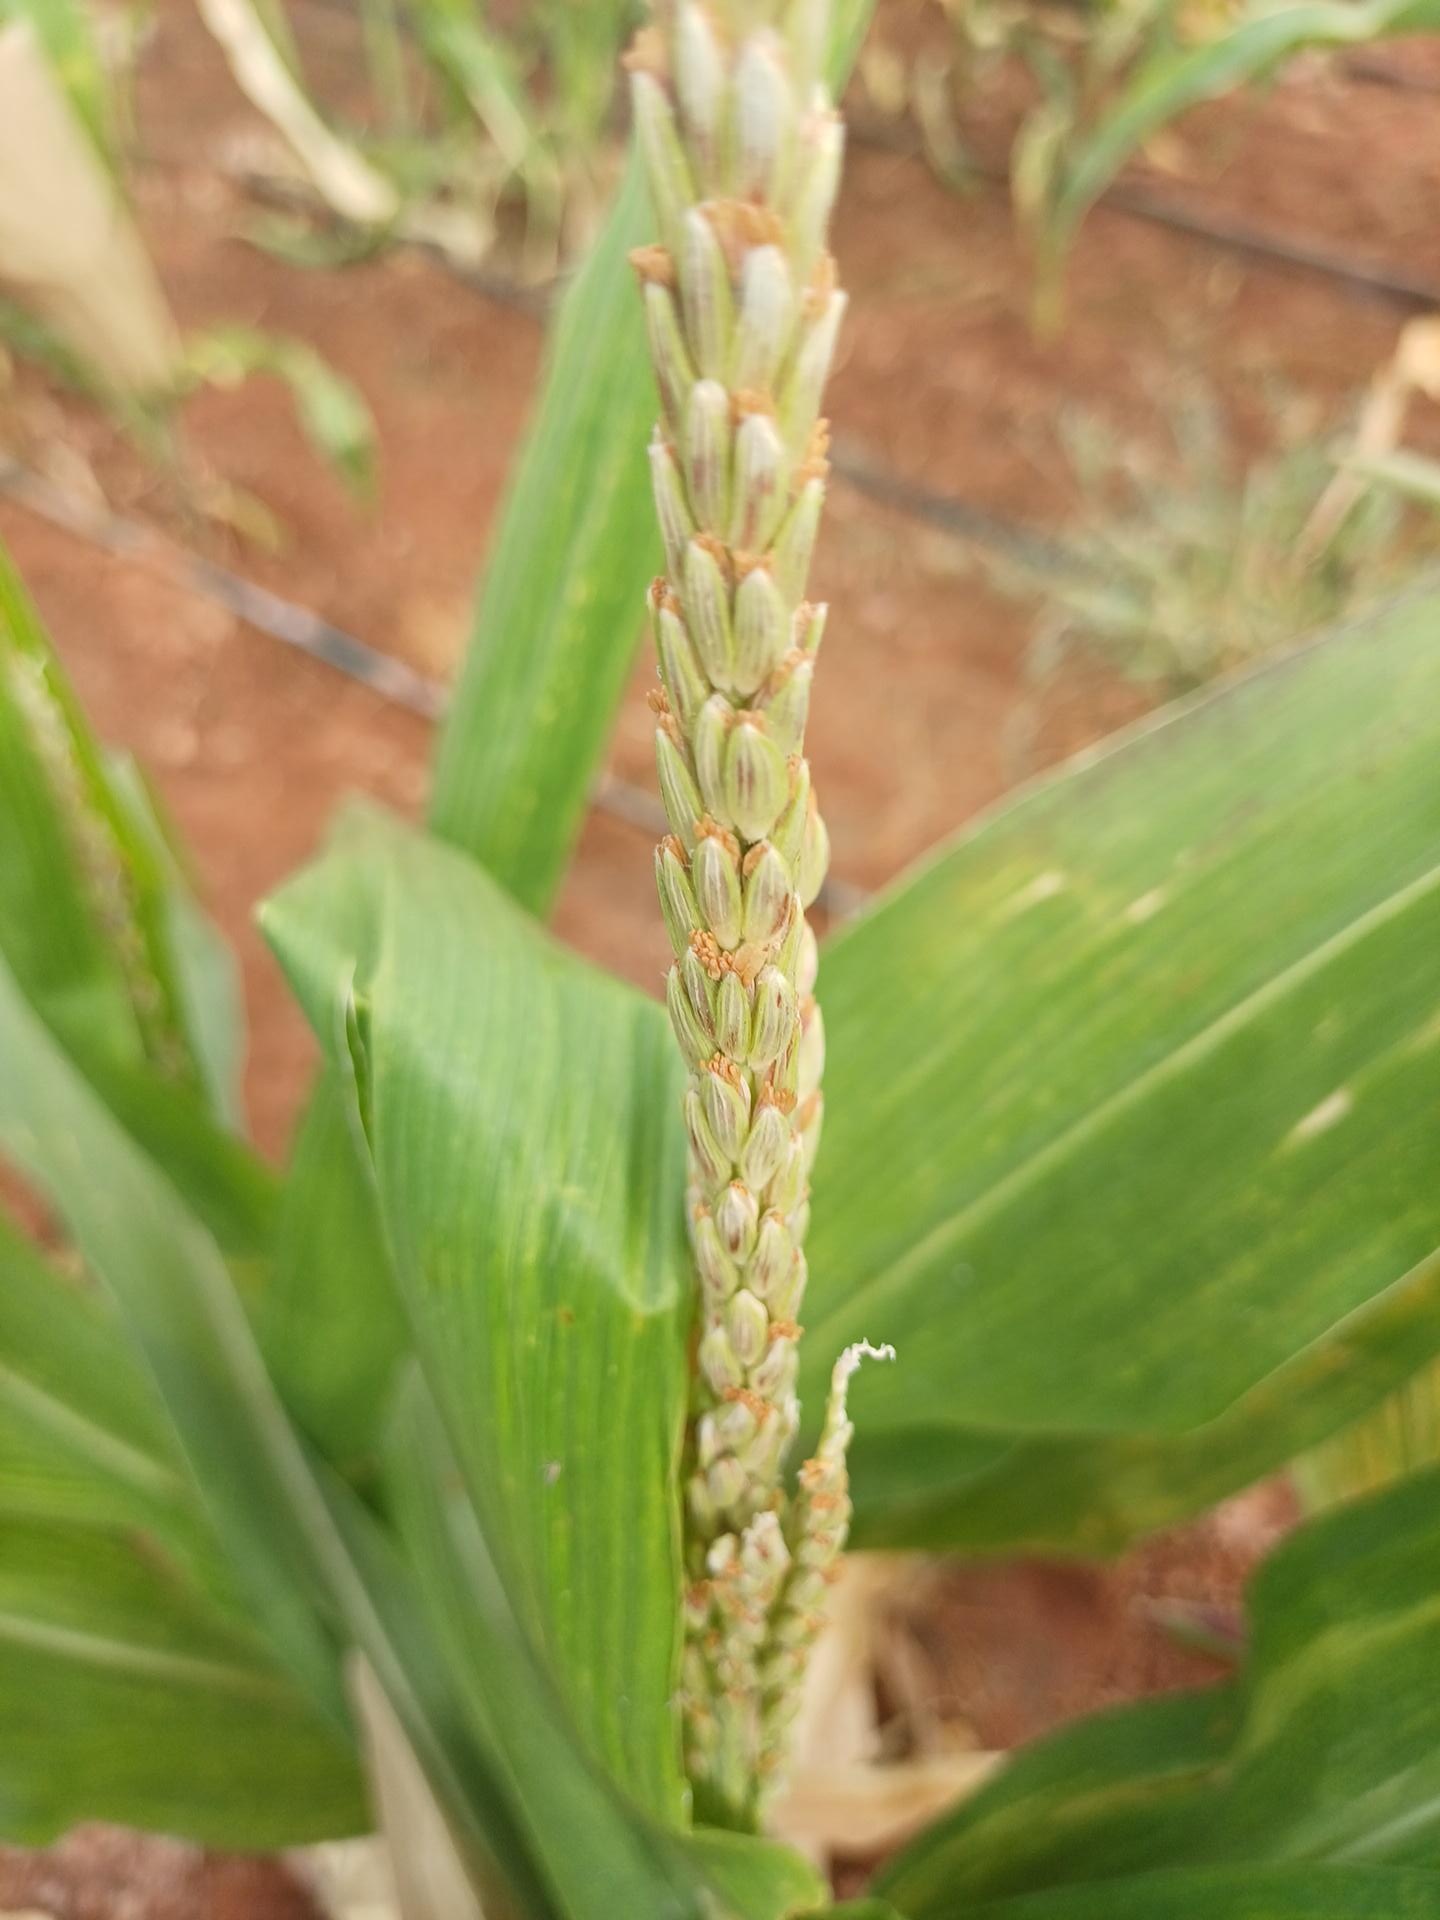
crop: maize
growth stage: flowering
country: Kenya
